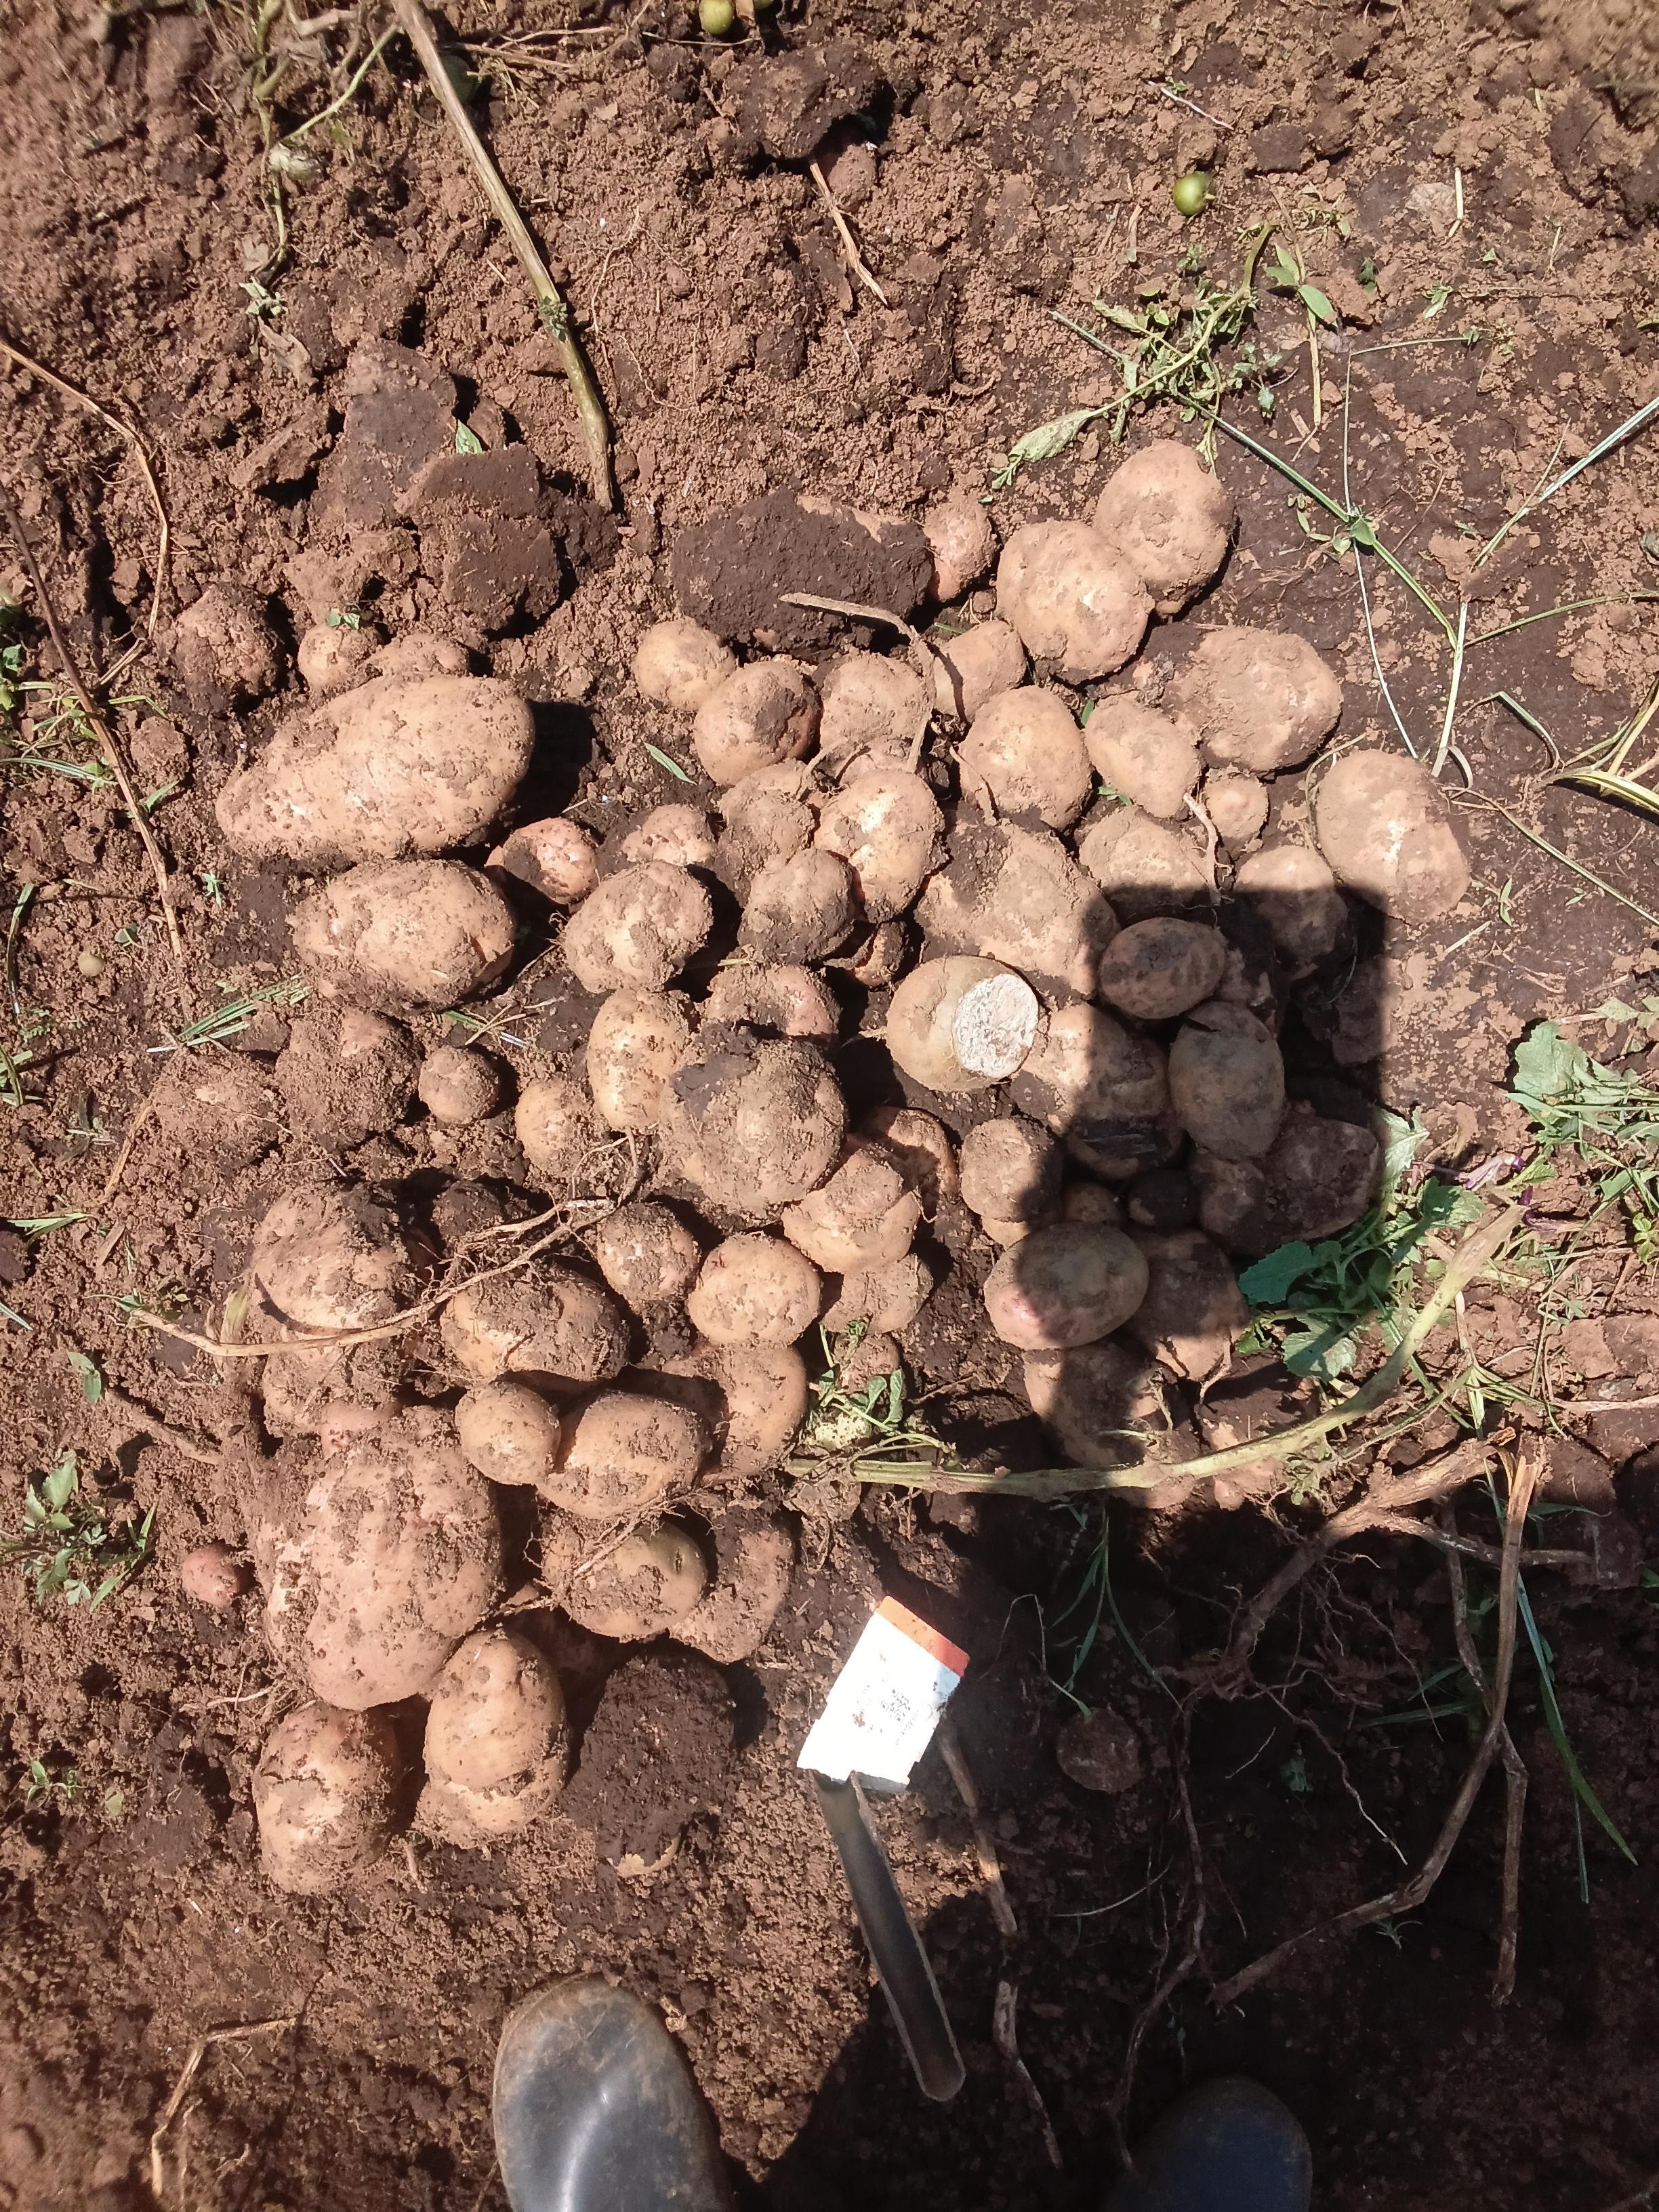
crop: potato
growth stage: harvest
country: Kenya
